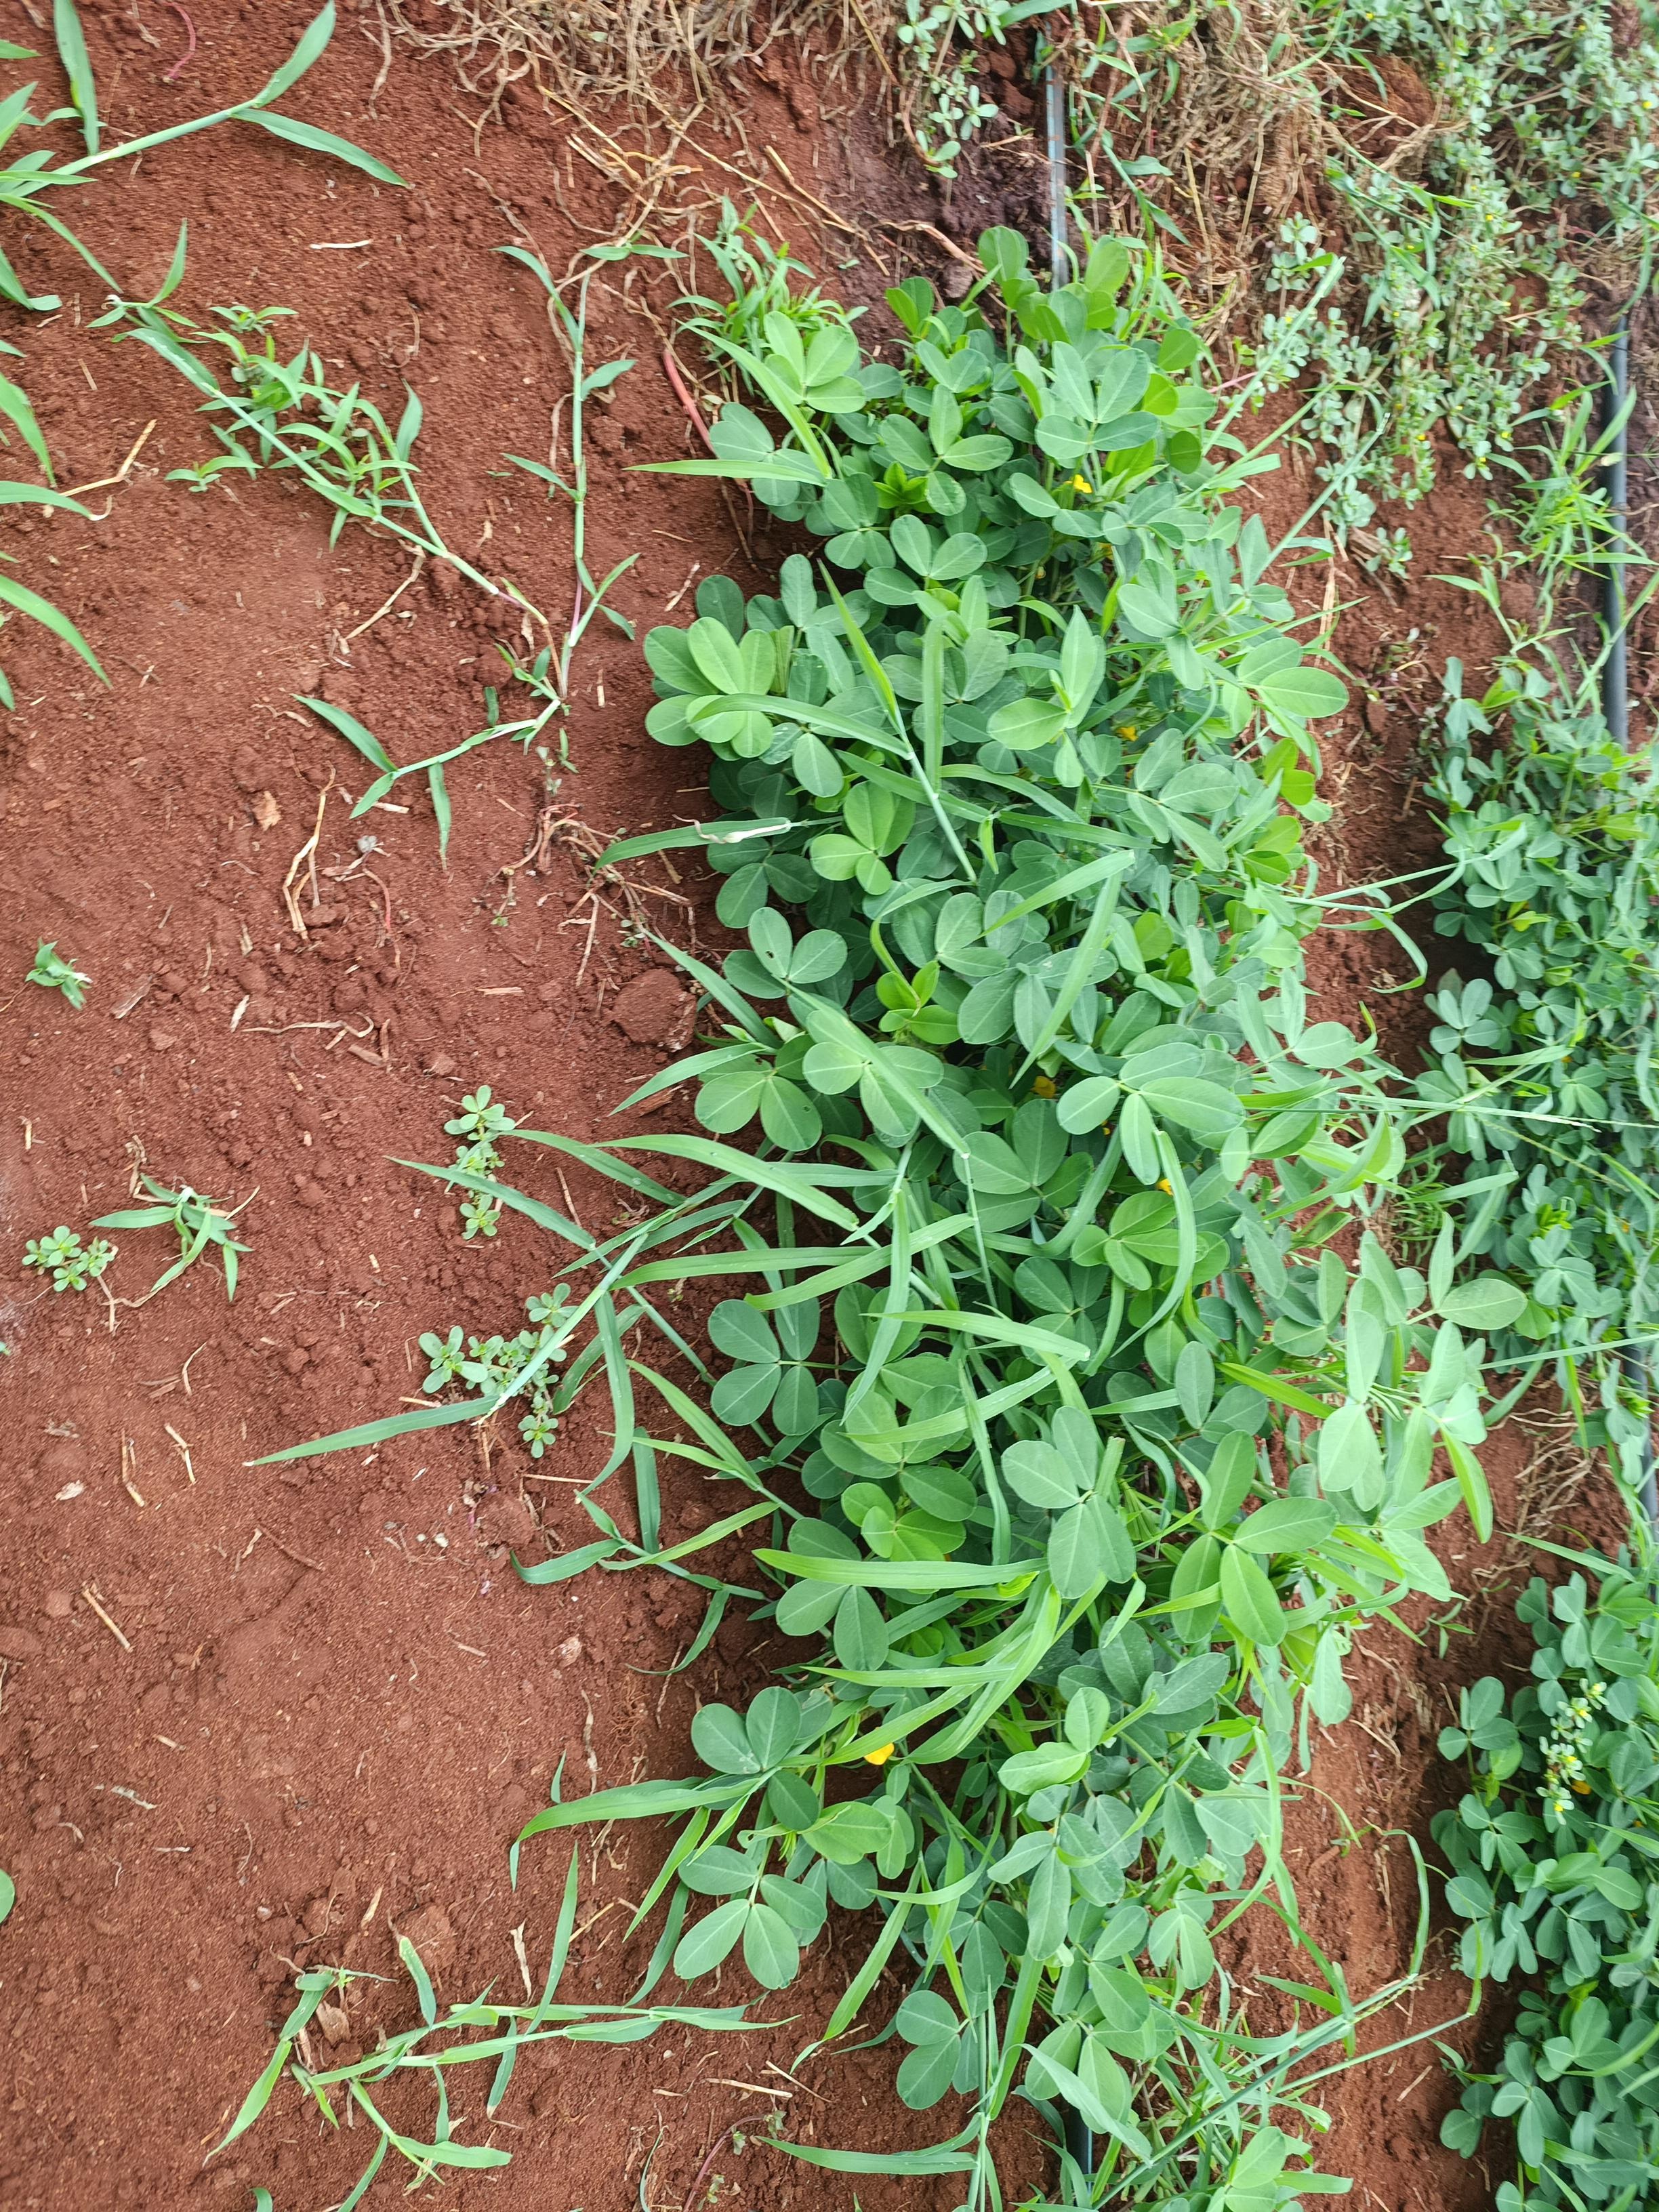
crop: groundnut
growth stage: flowering
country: Kenya
